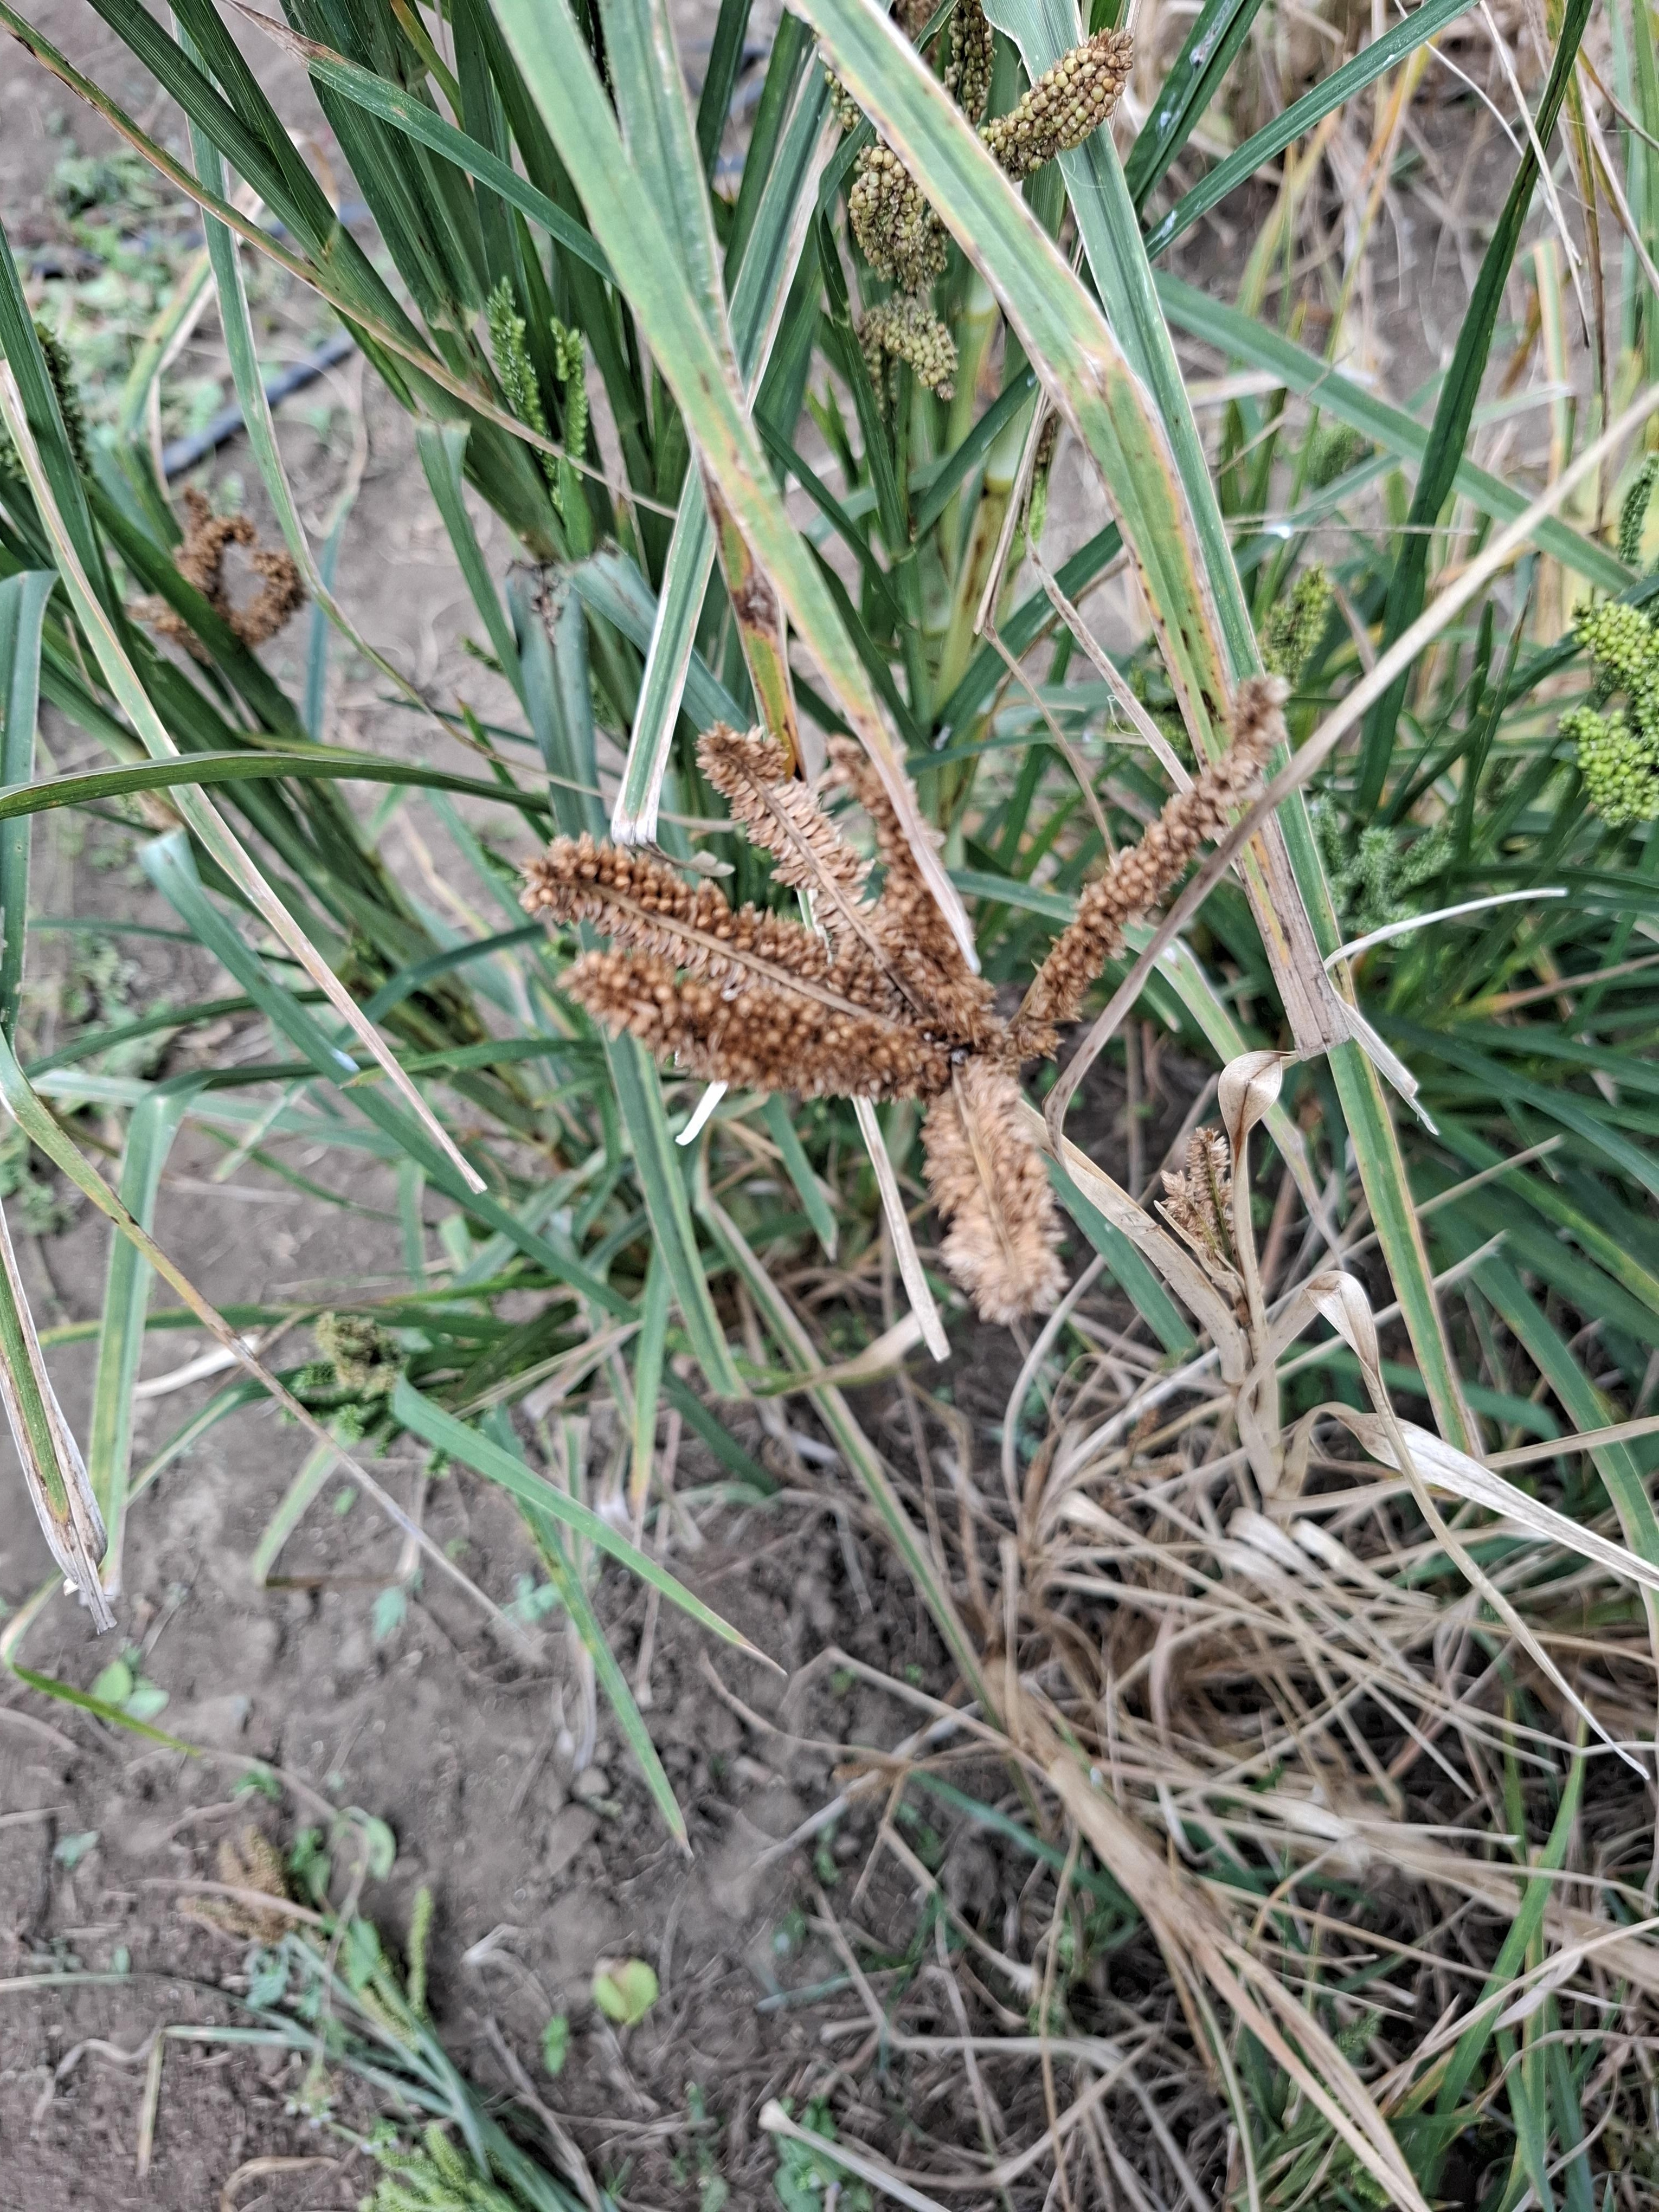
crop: sweet potato
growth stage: flowering
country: Tanzania
